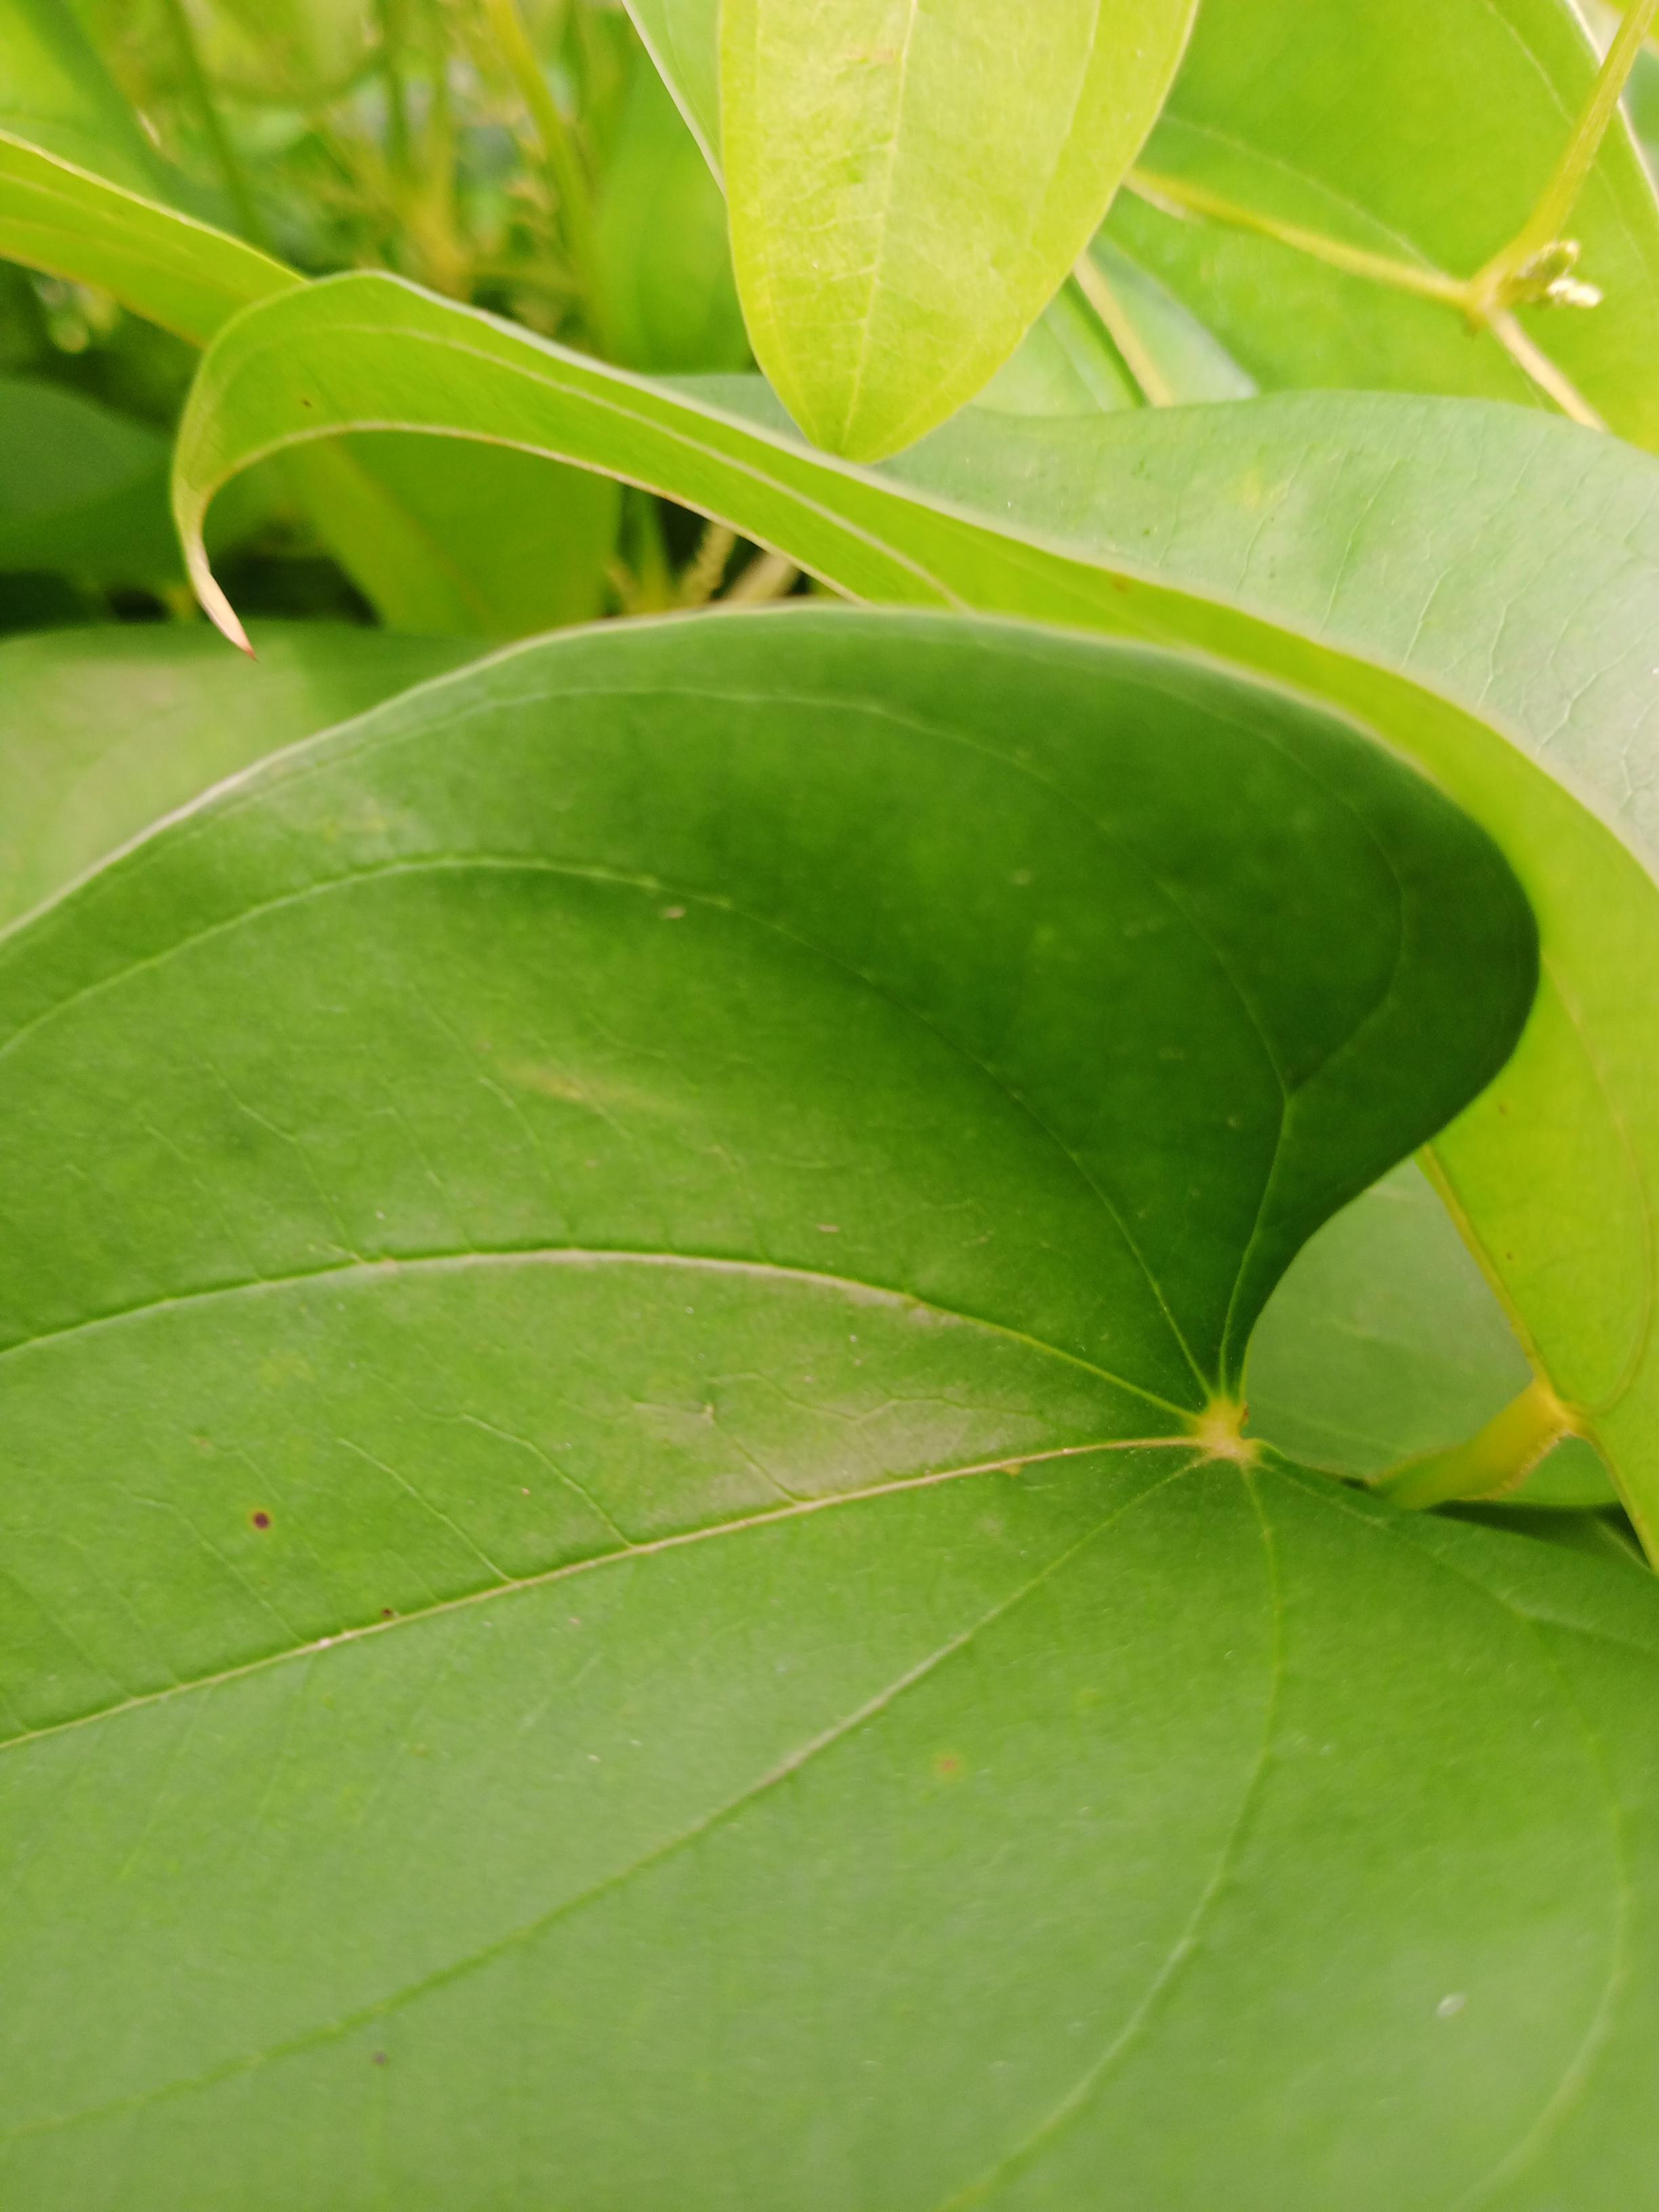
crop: yam
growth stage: vegetative
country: Nigeria
